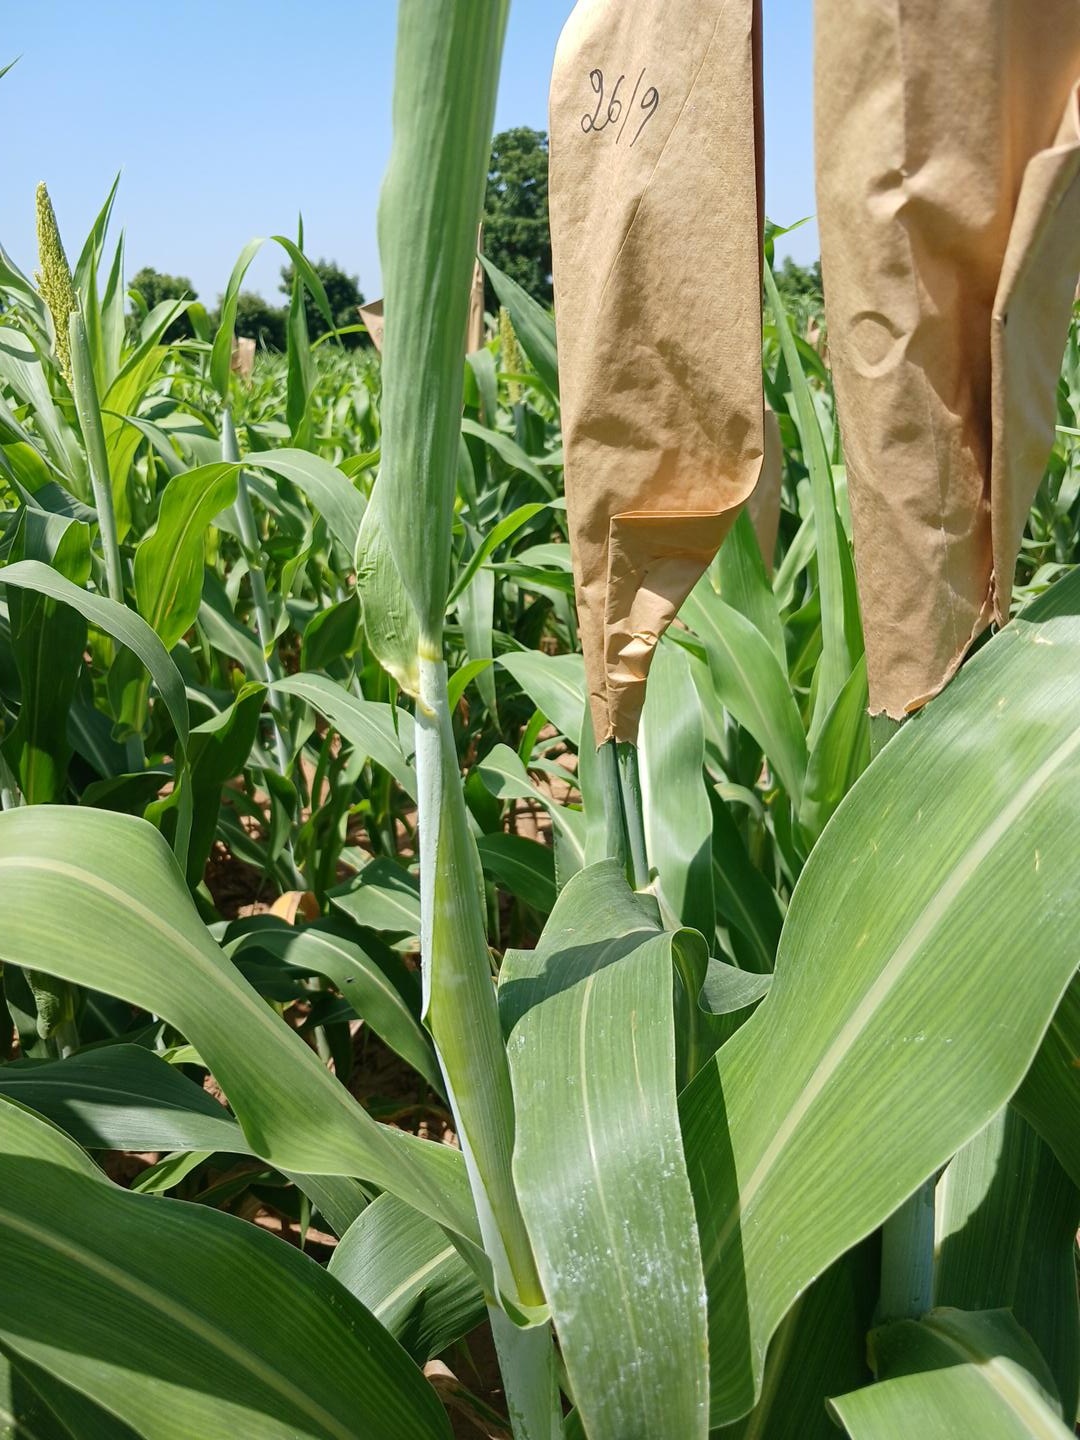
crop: sorghum
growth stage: heading tuber
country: Senegal
